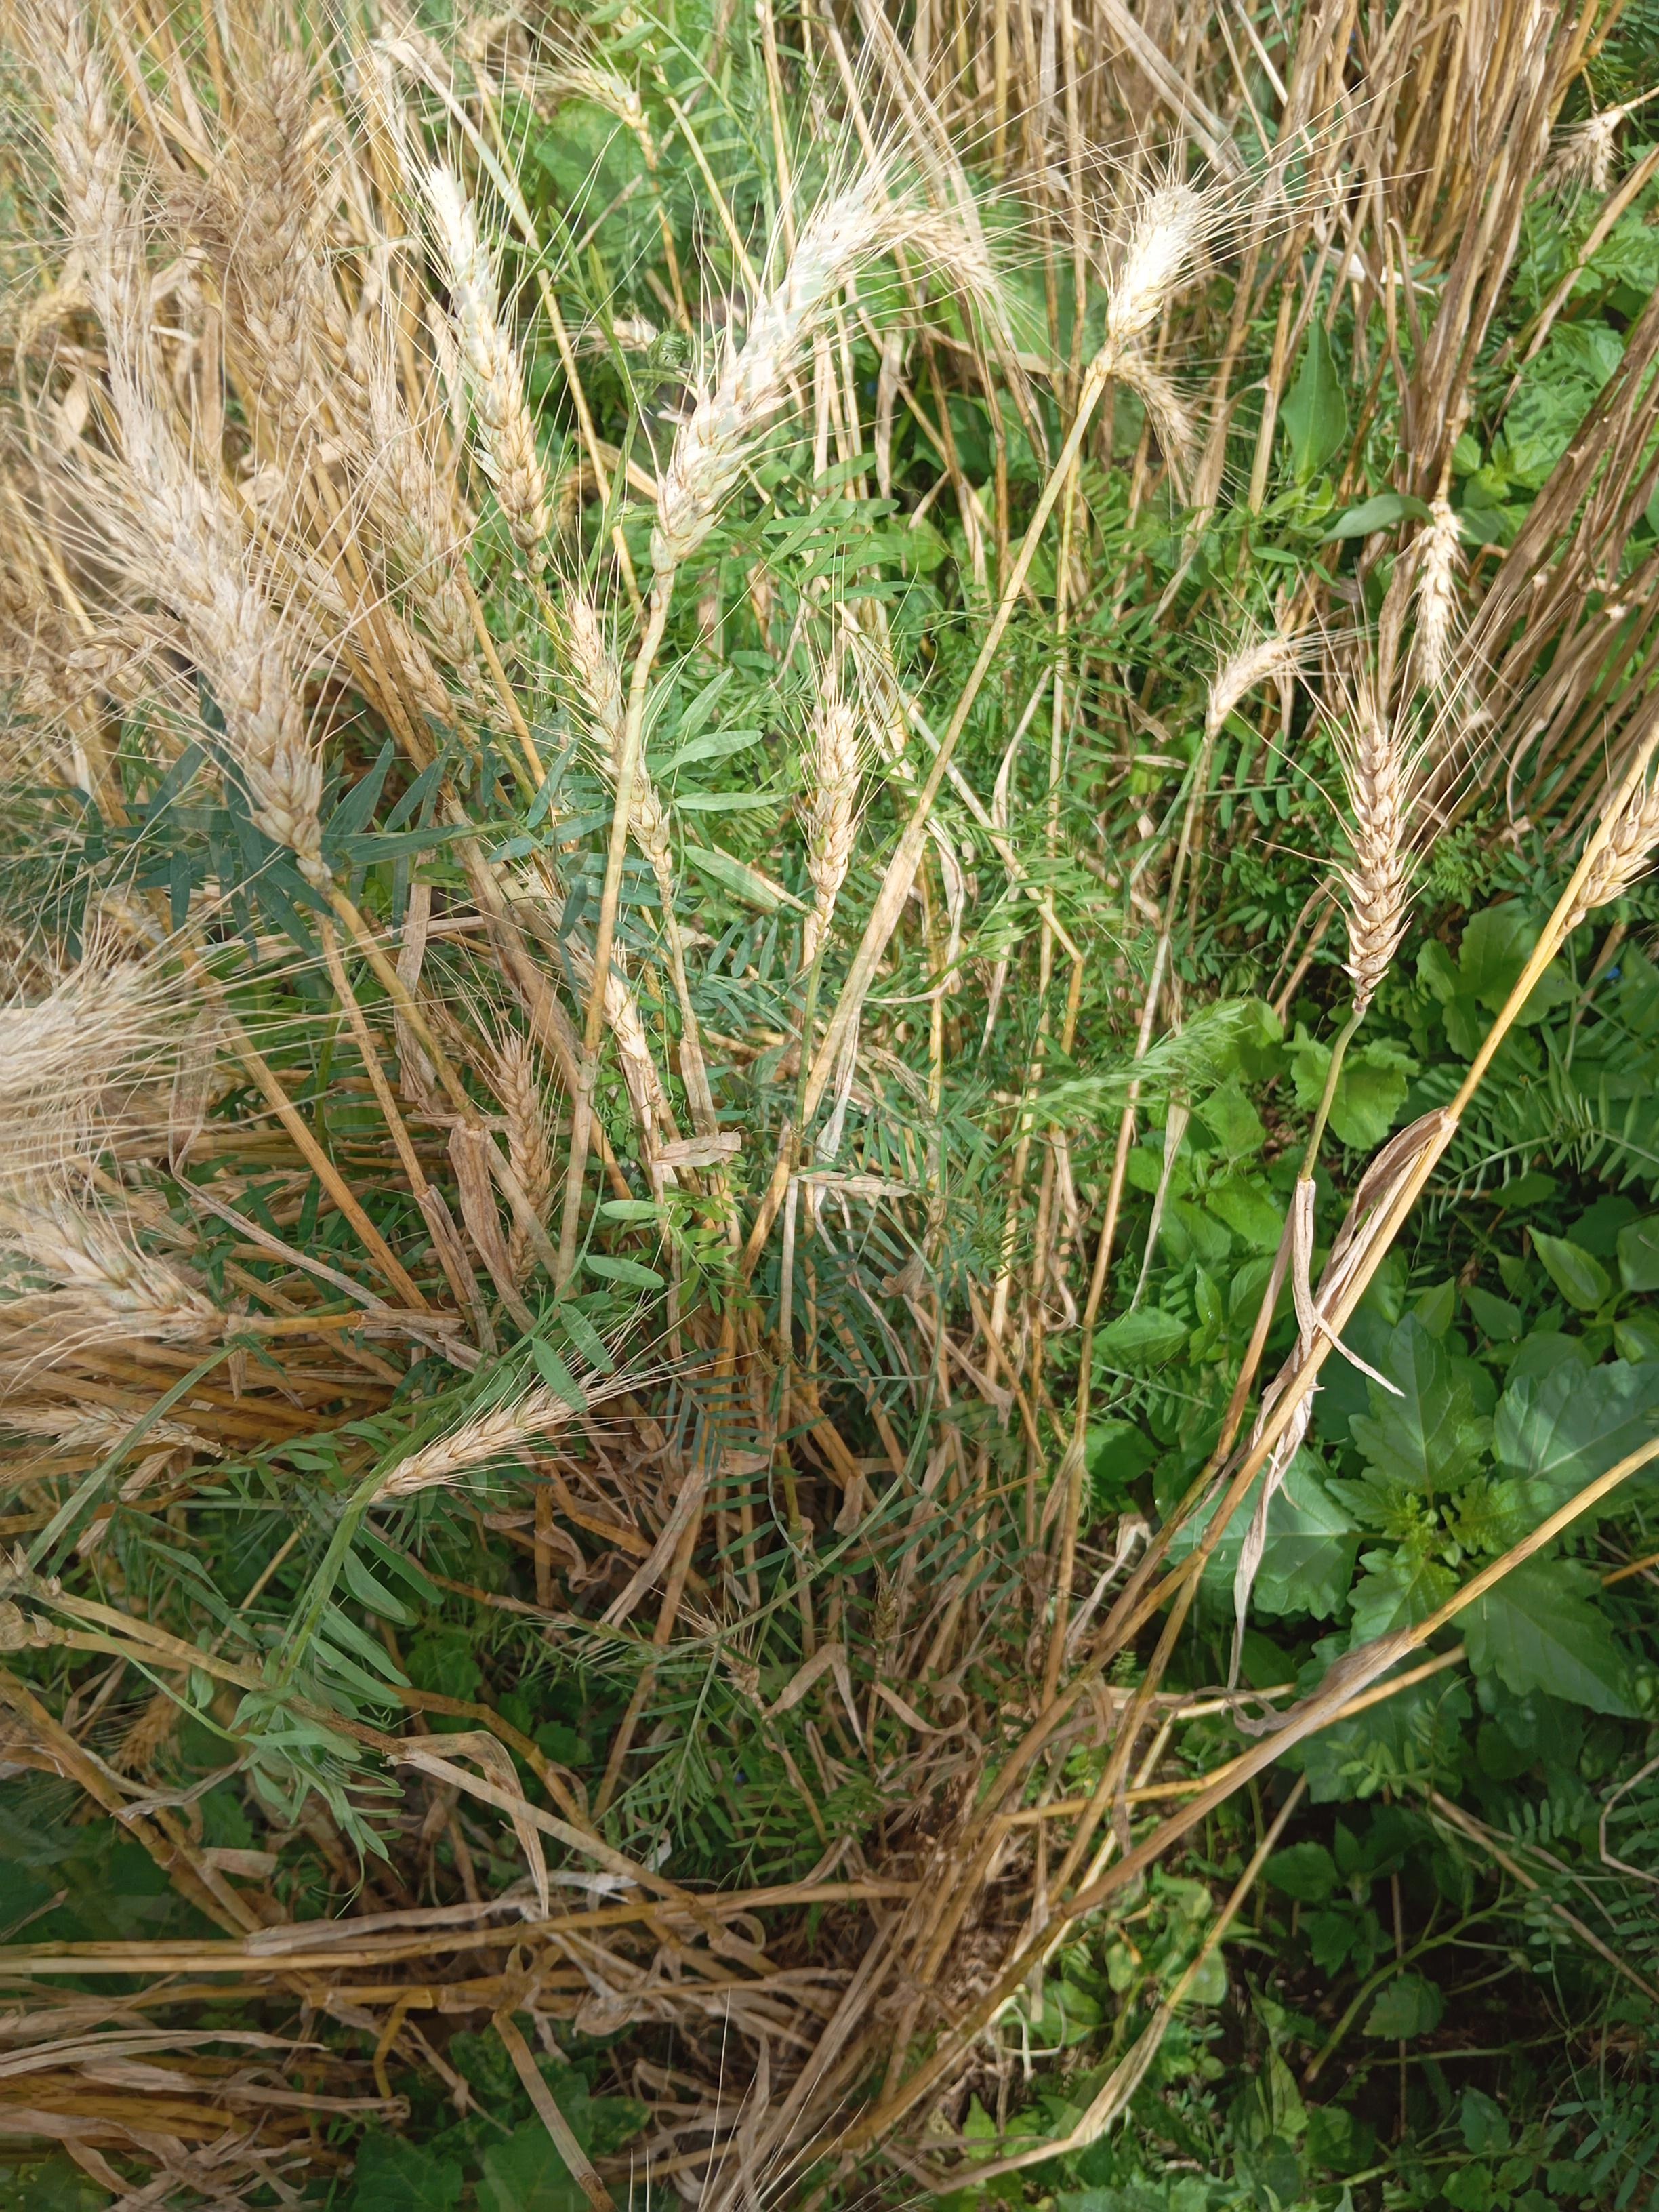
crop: wheat
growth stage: maturity
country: Kenya
